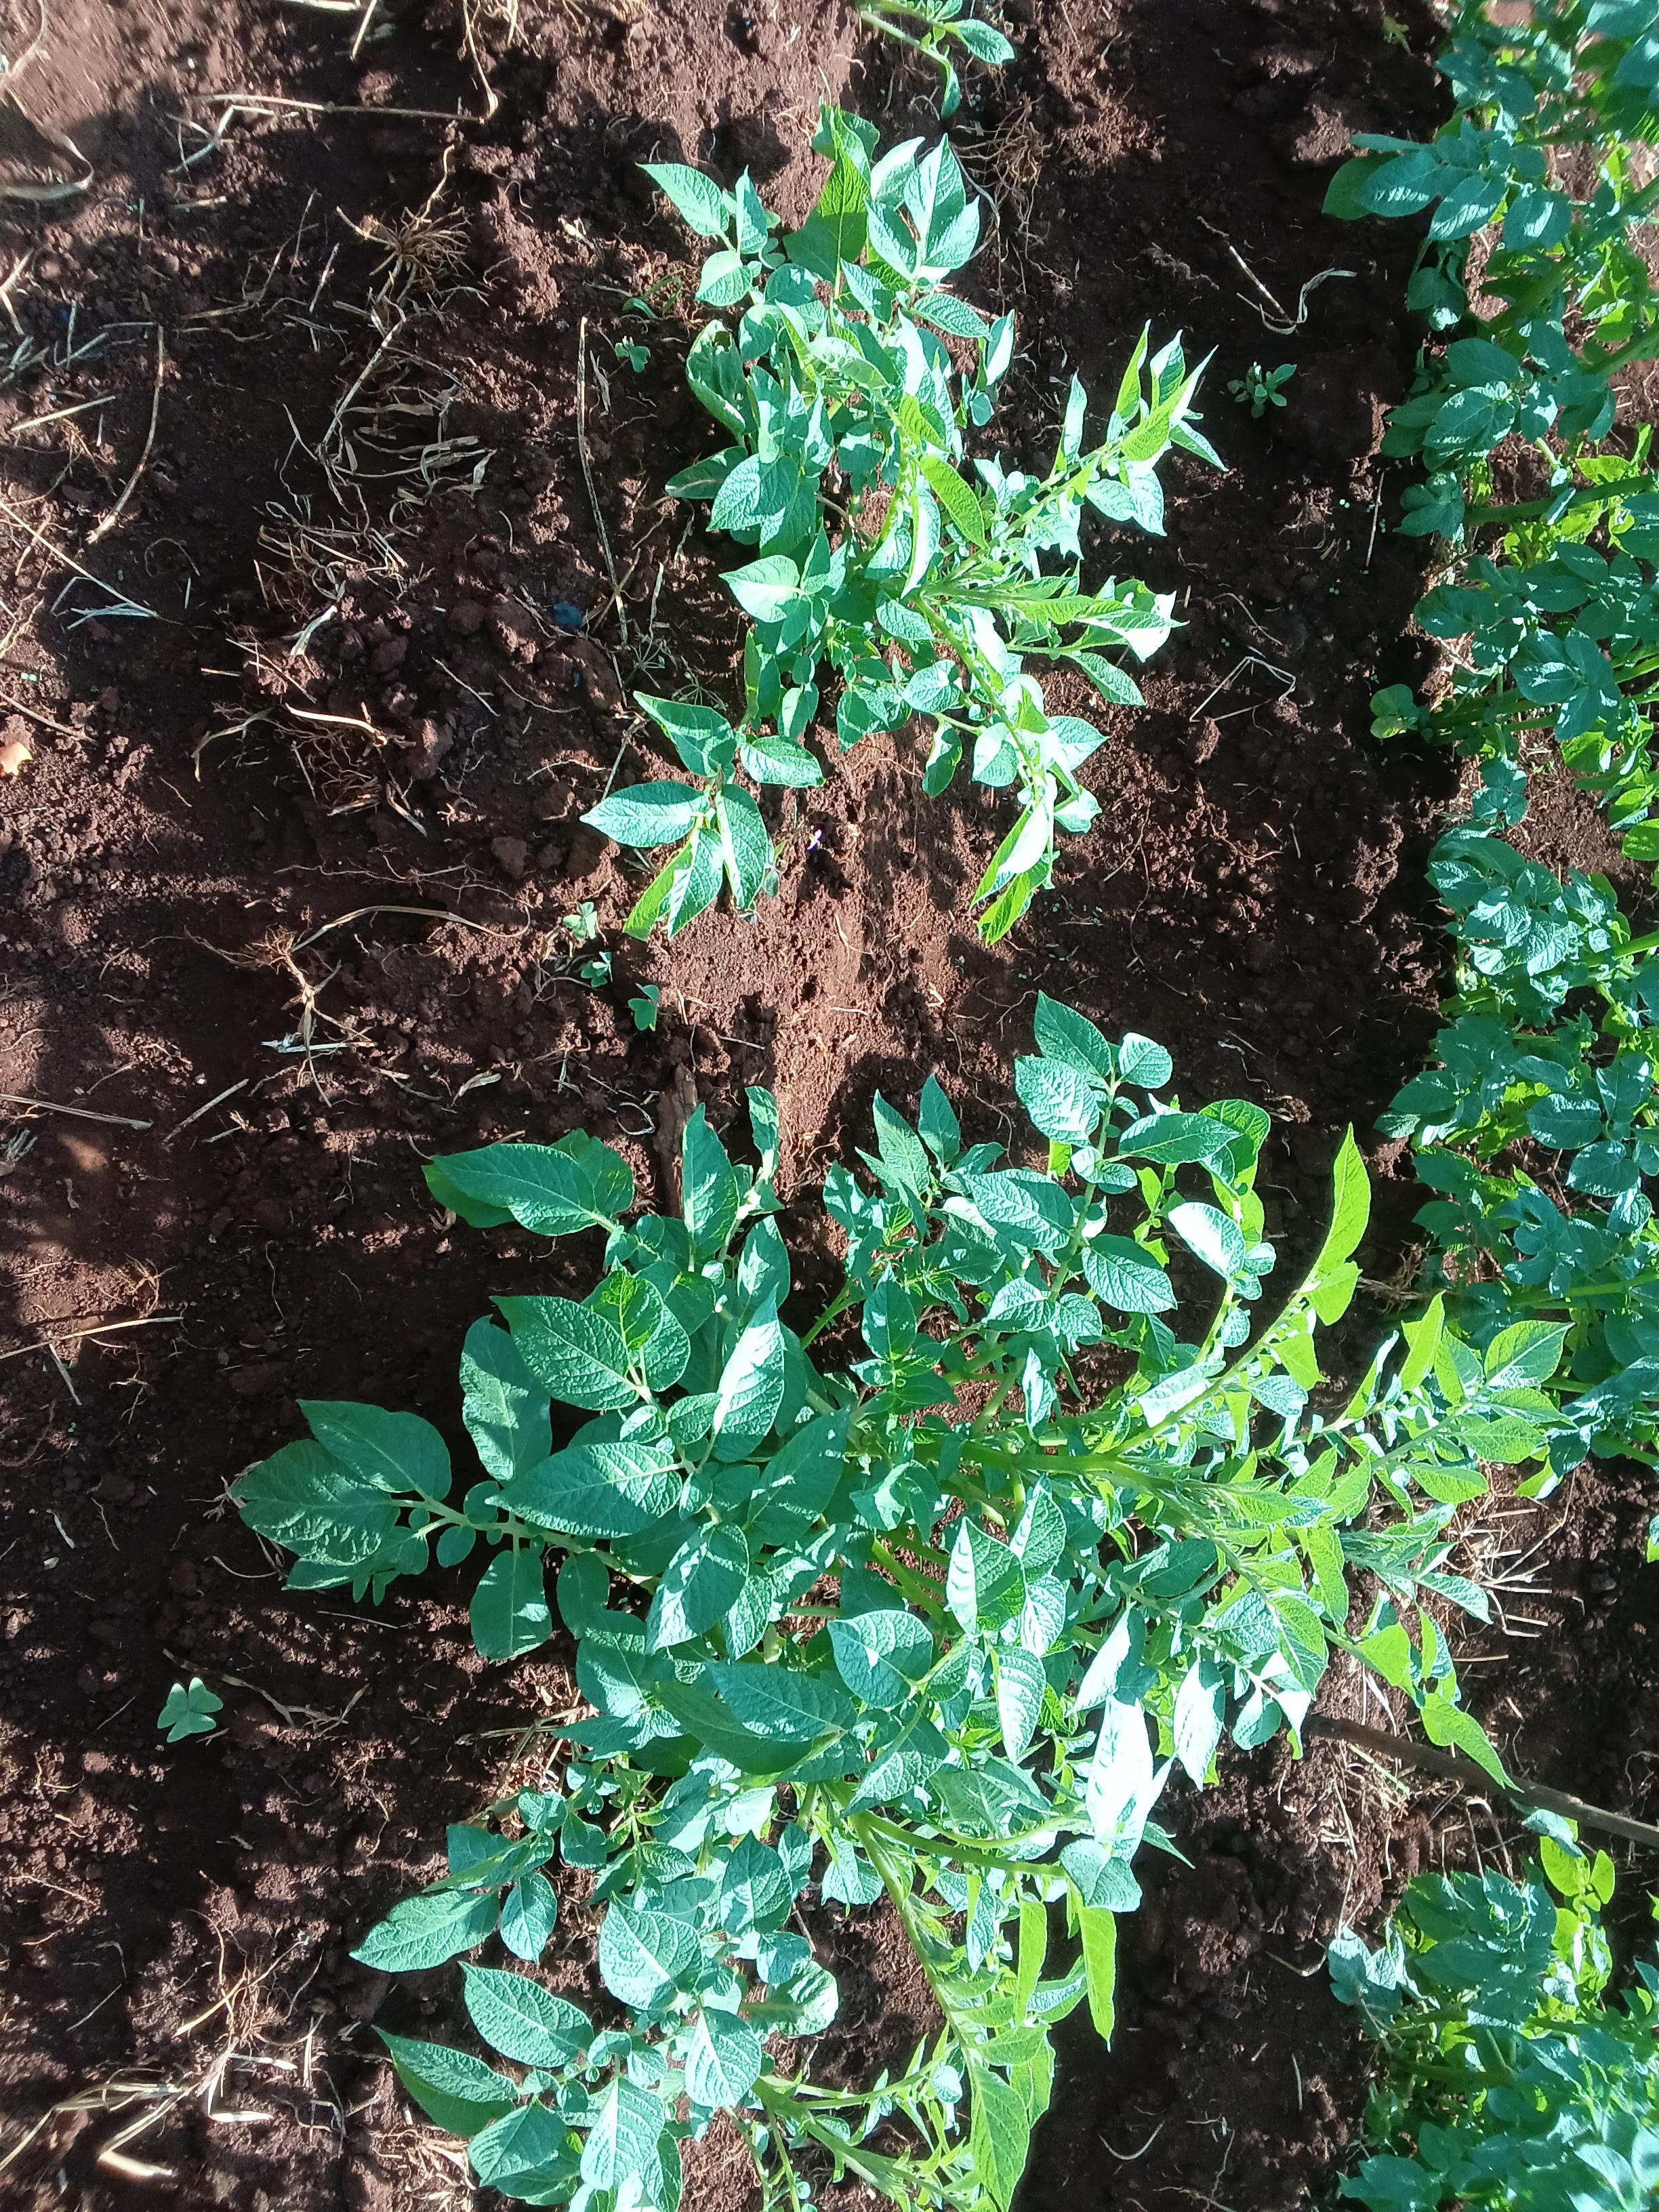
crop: potato
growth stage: vegetative
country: Kenya
